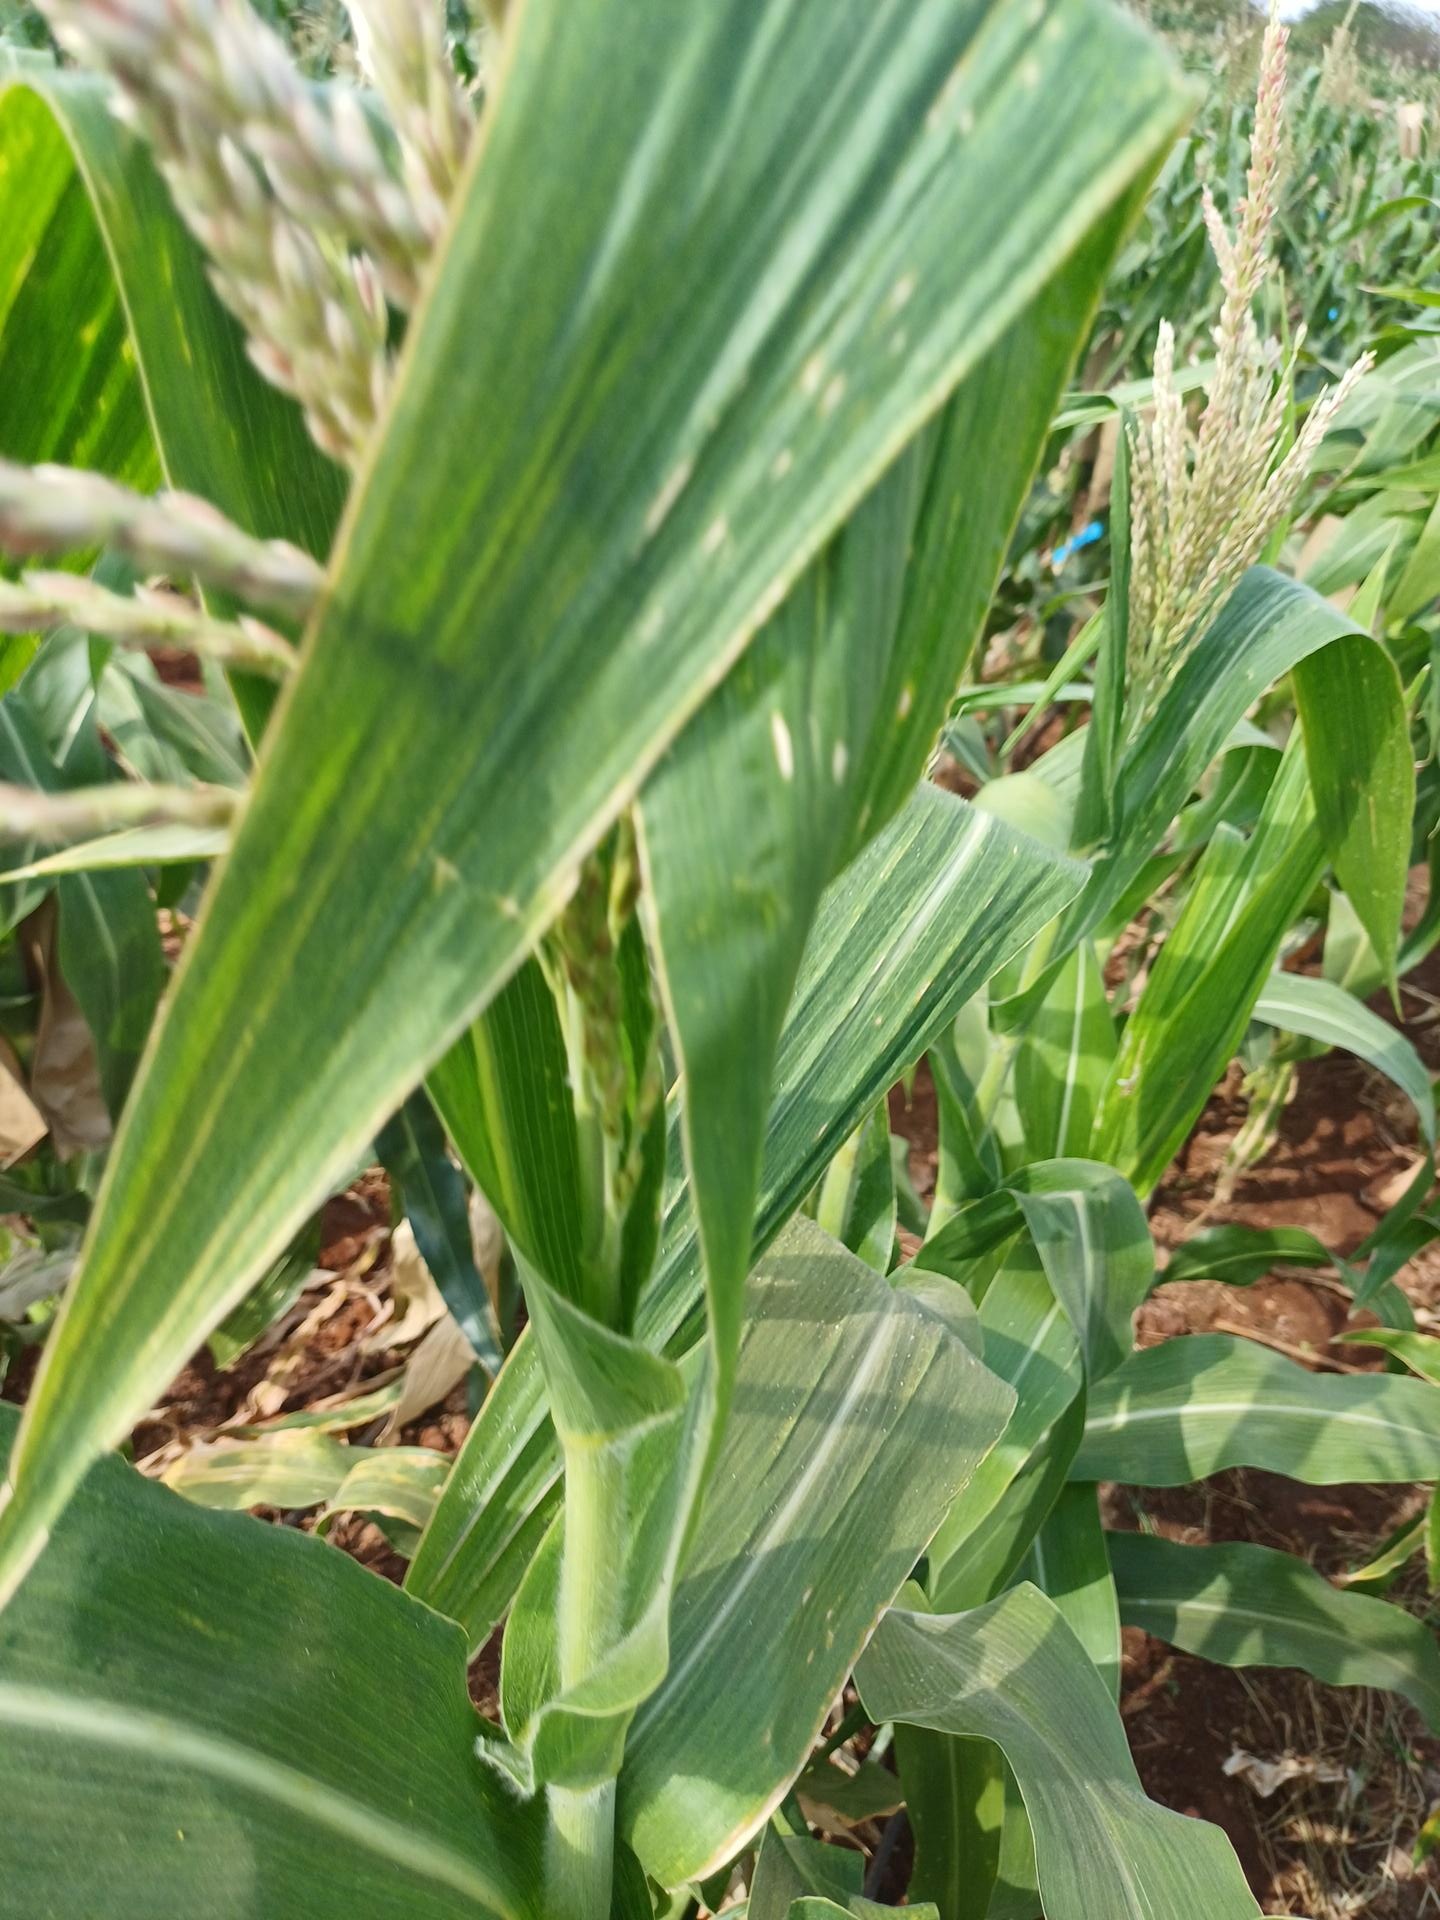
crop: maize
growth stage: flowering
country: Kenya
